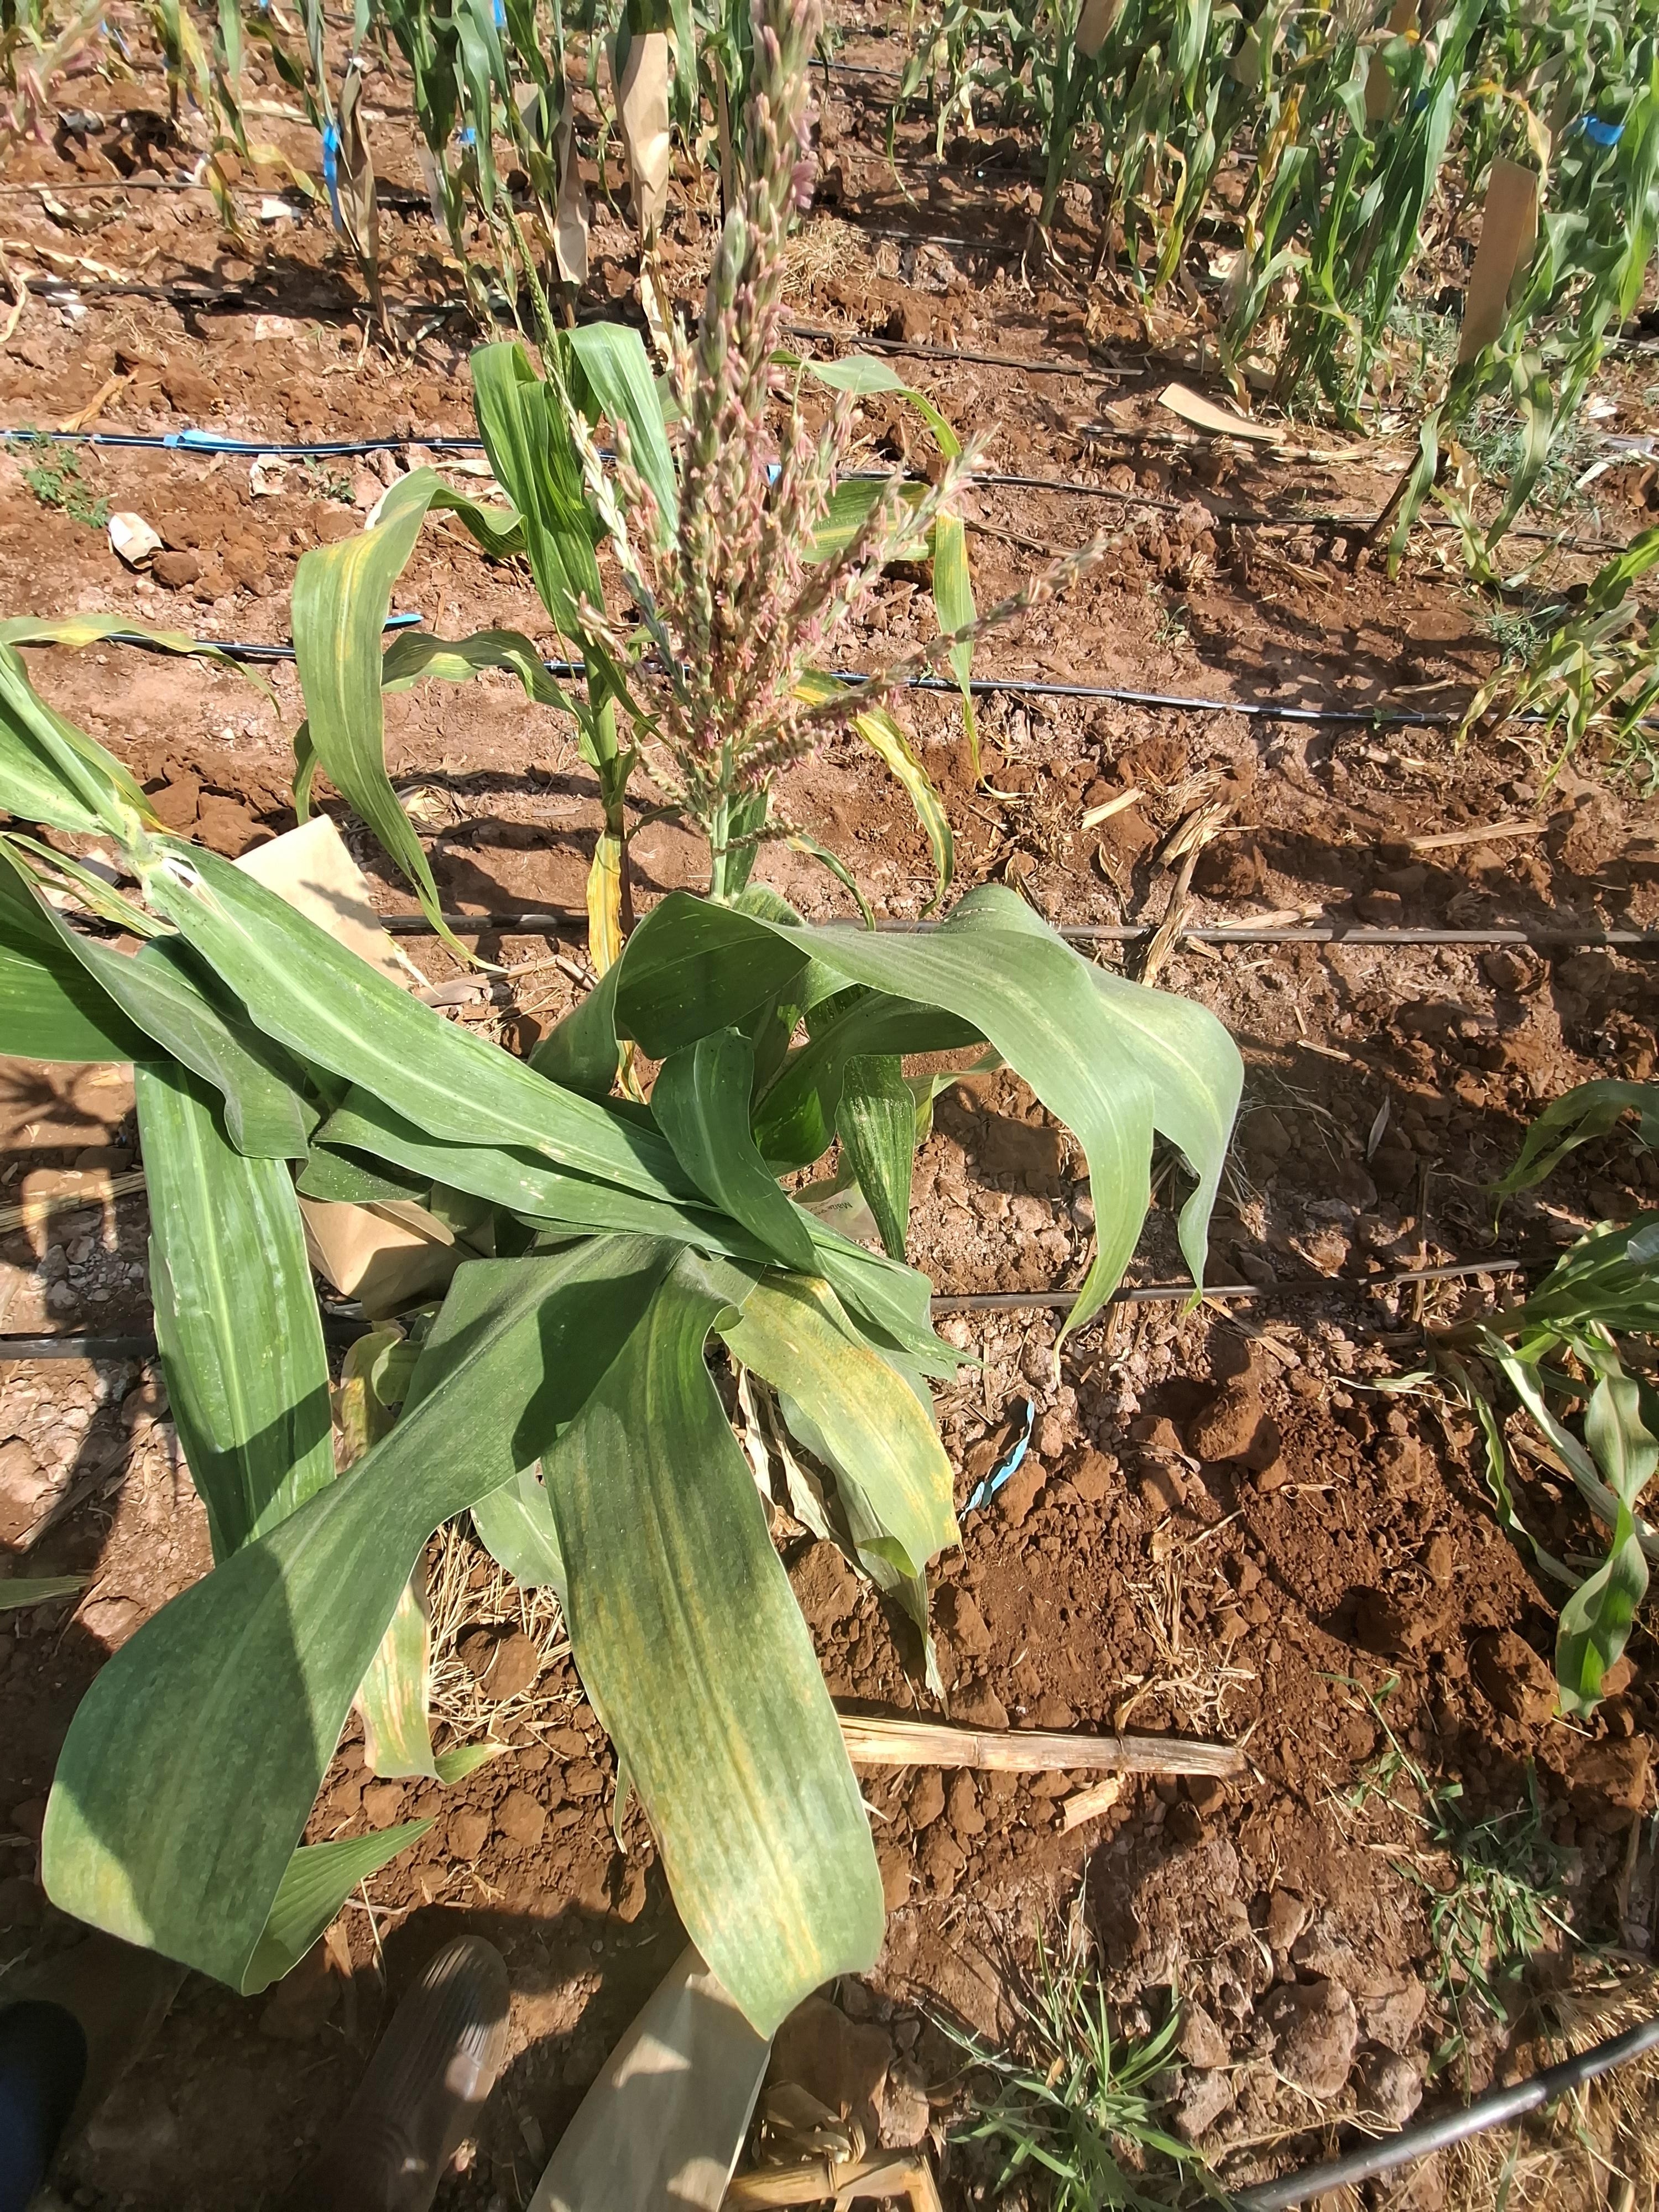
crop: maize
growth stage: flowering
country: Kenya
